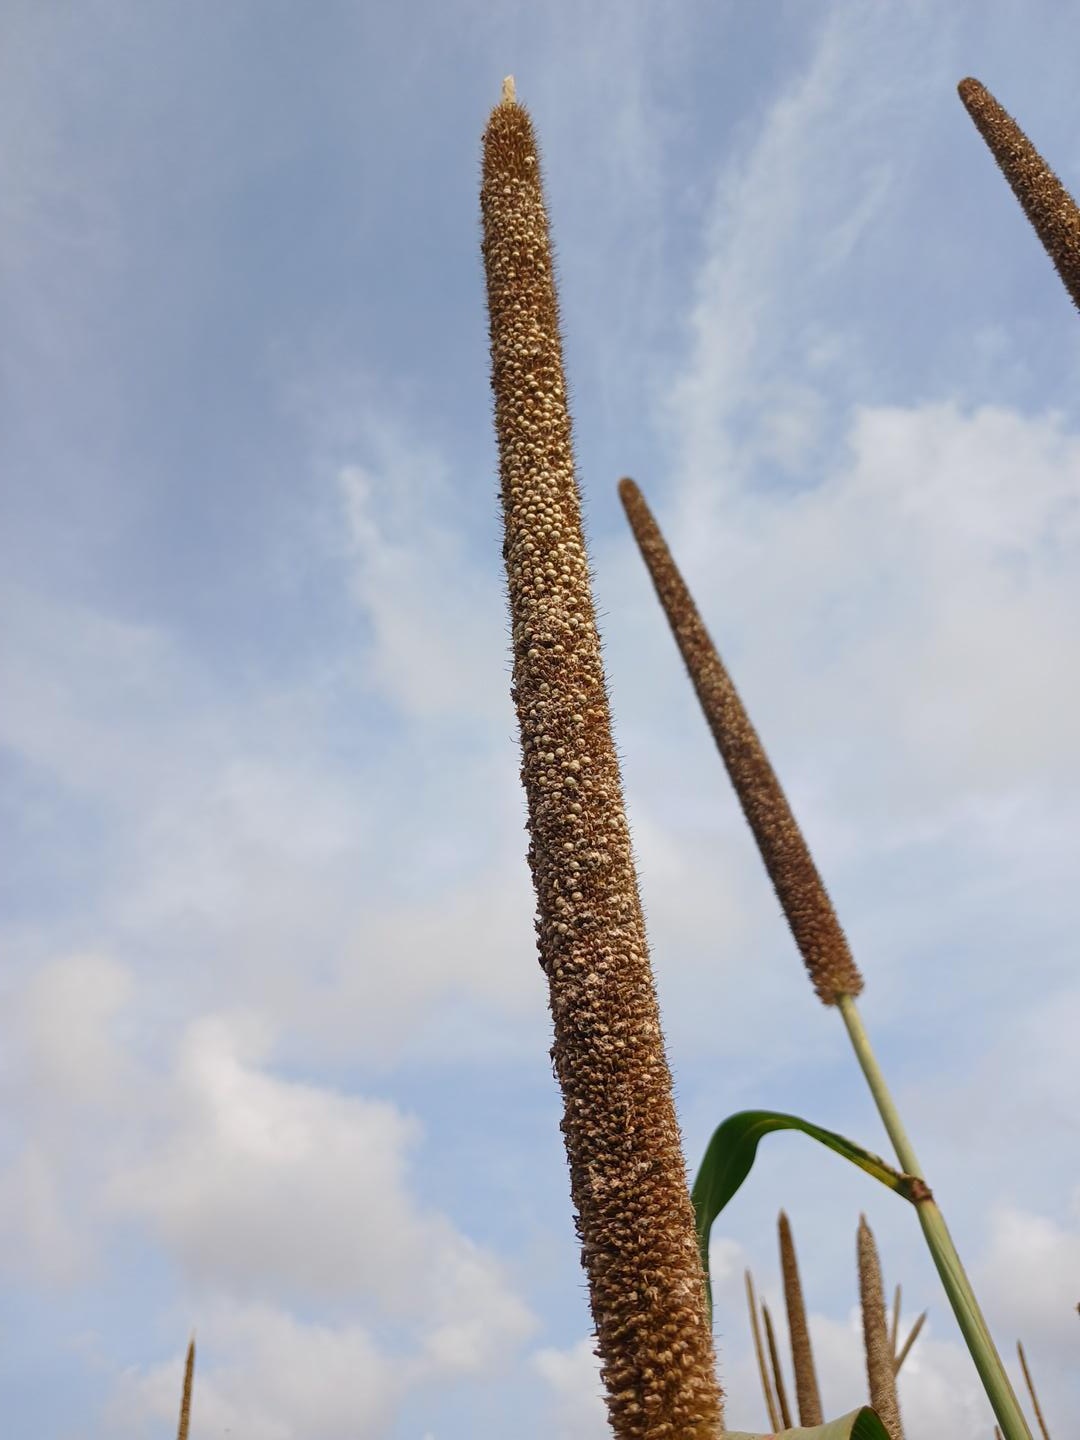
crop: pearl millet
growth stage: maturity
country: Senegal
